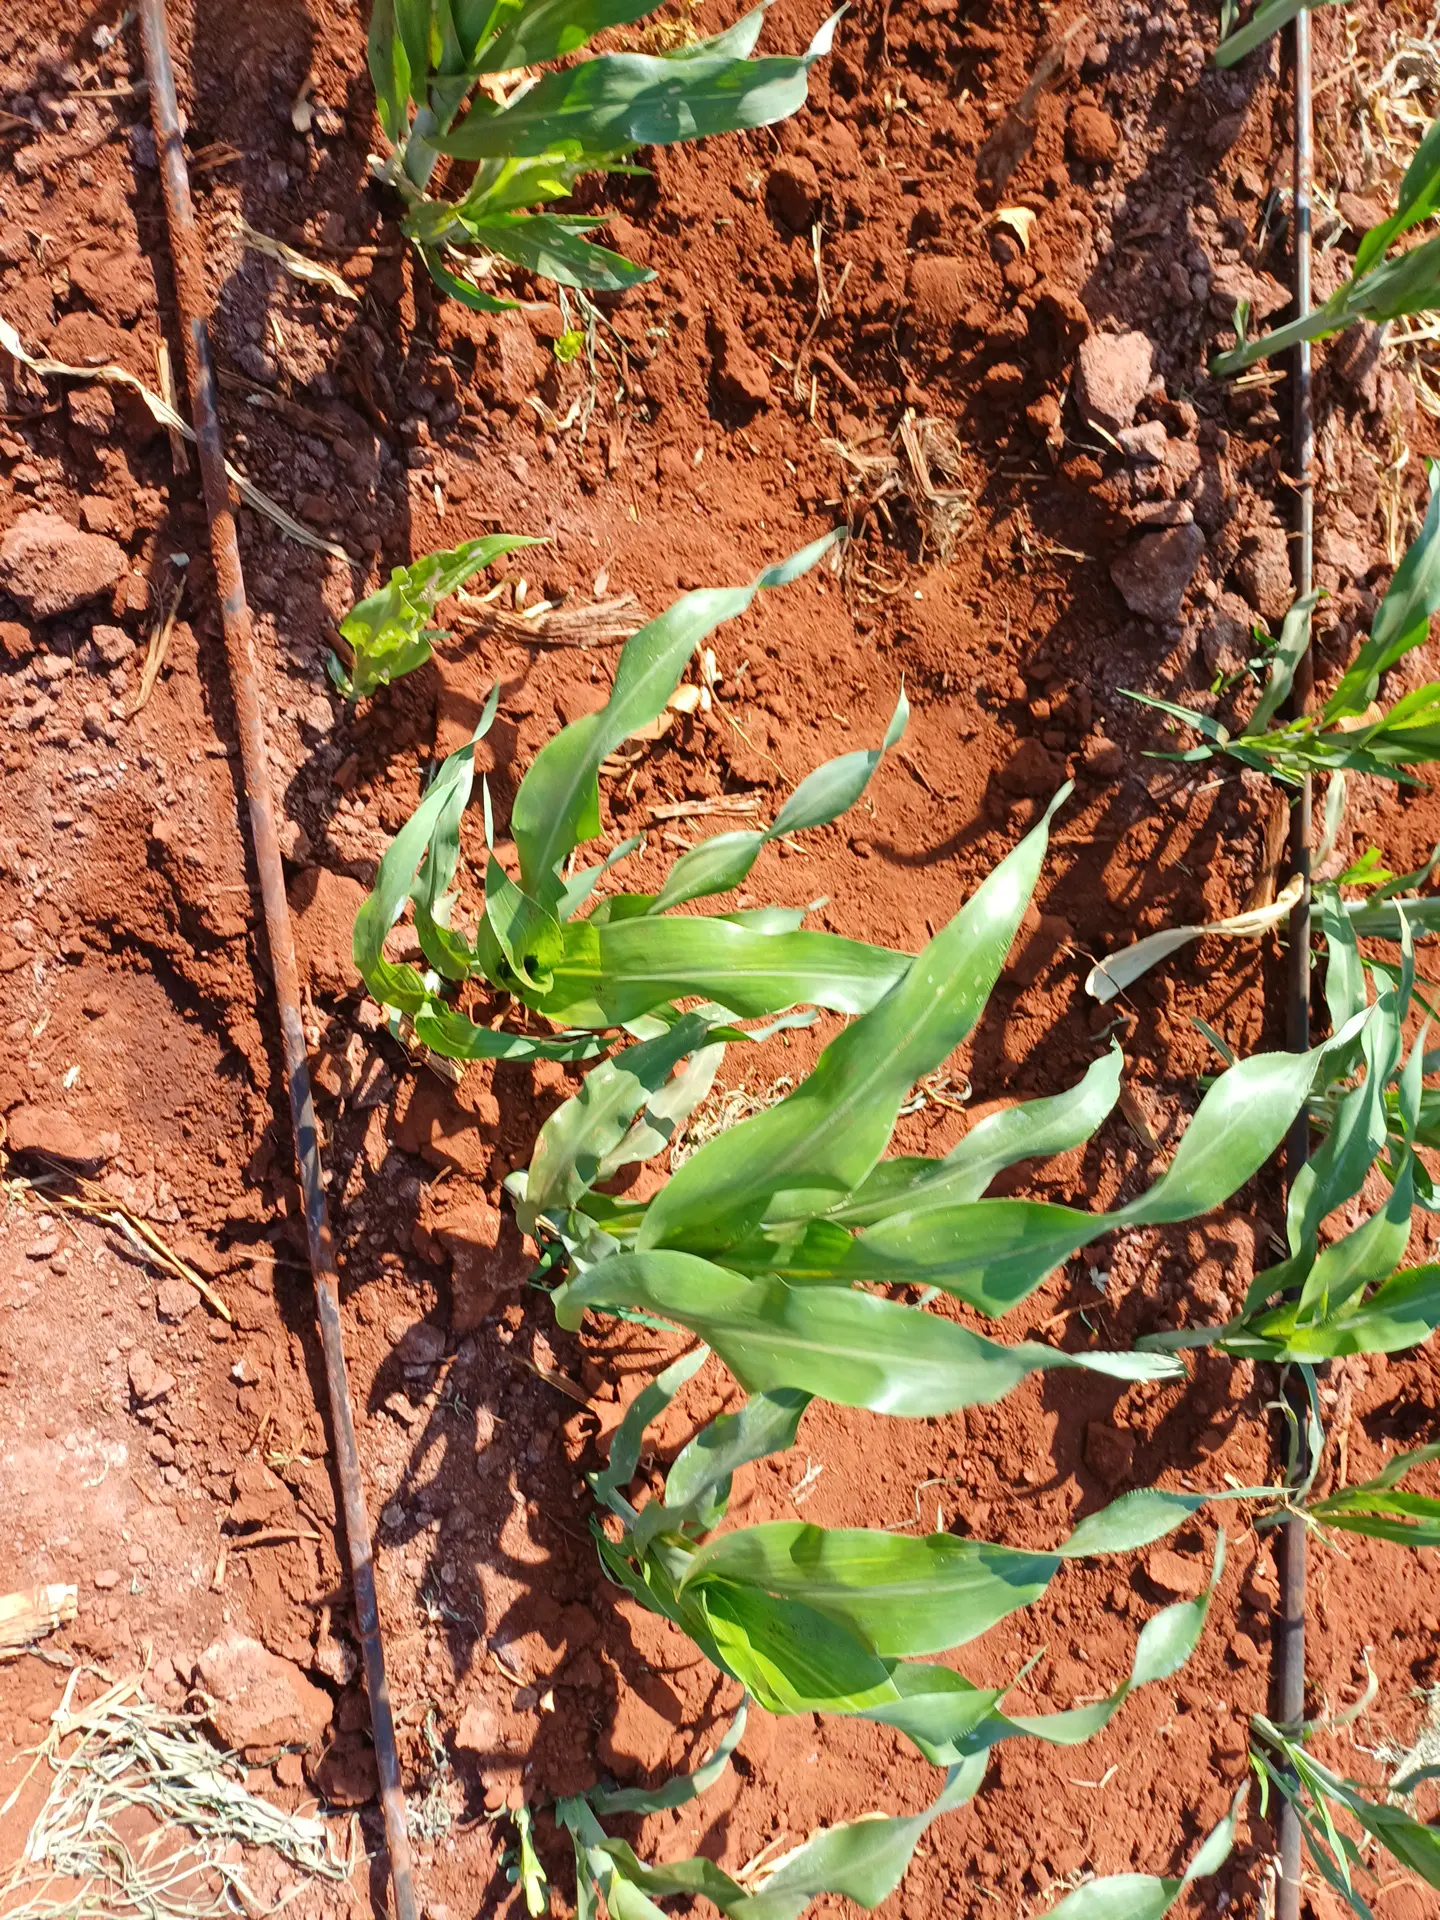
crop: sorghum
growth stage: vegetative
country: Kenya
